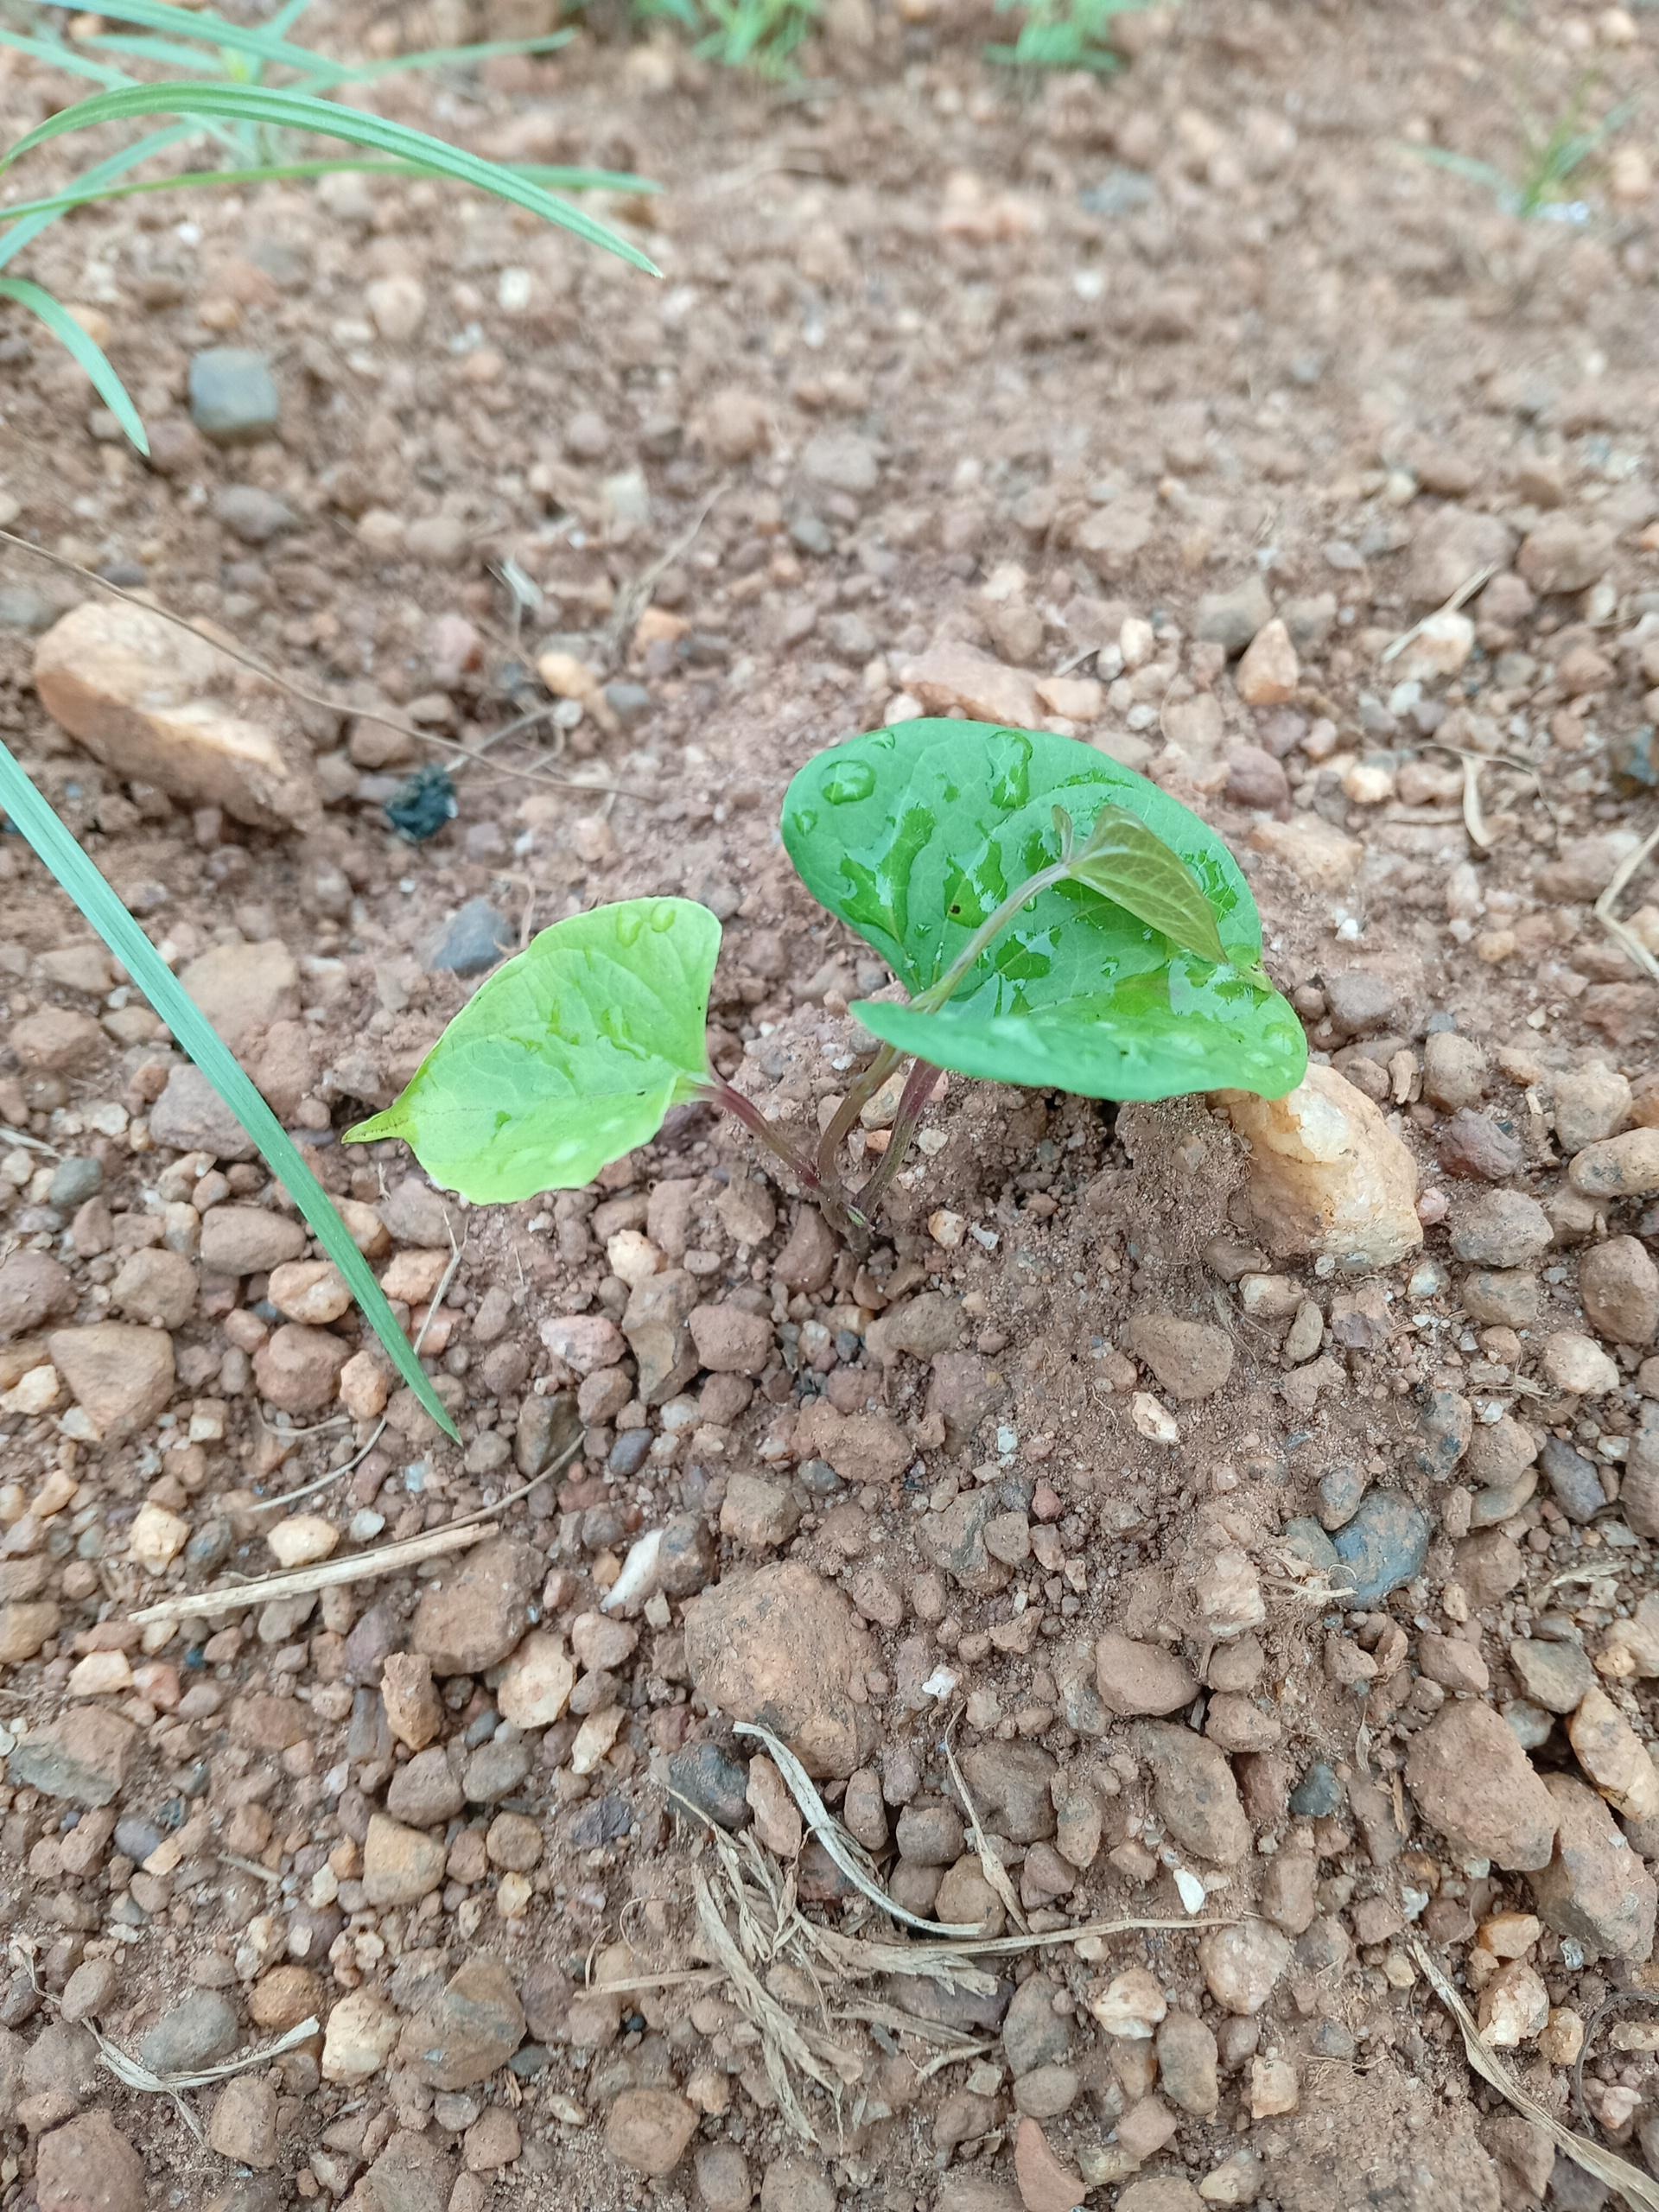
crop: yam
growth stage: sprouting emergence
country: Nigeria
